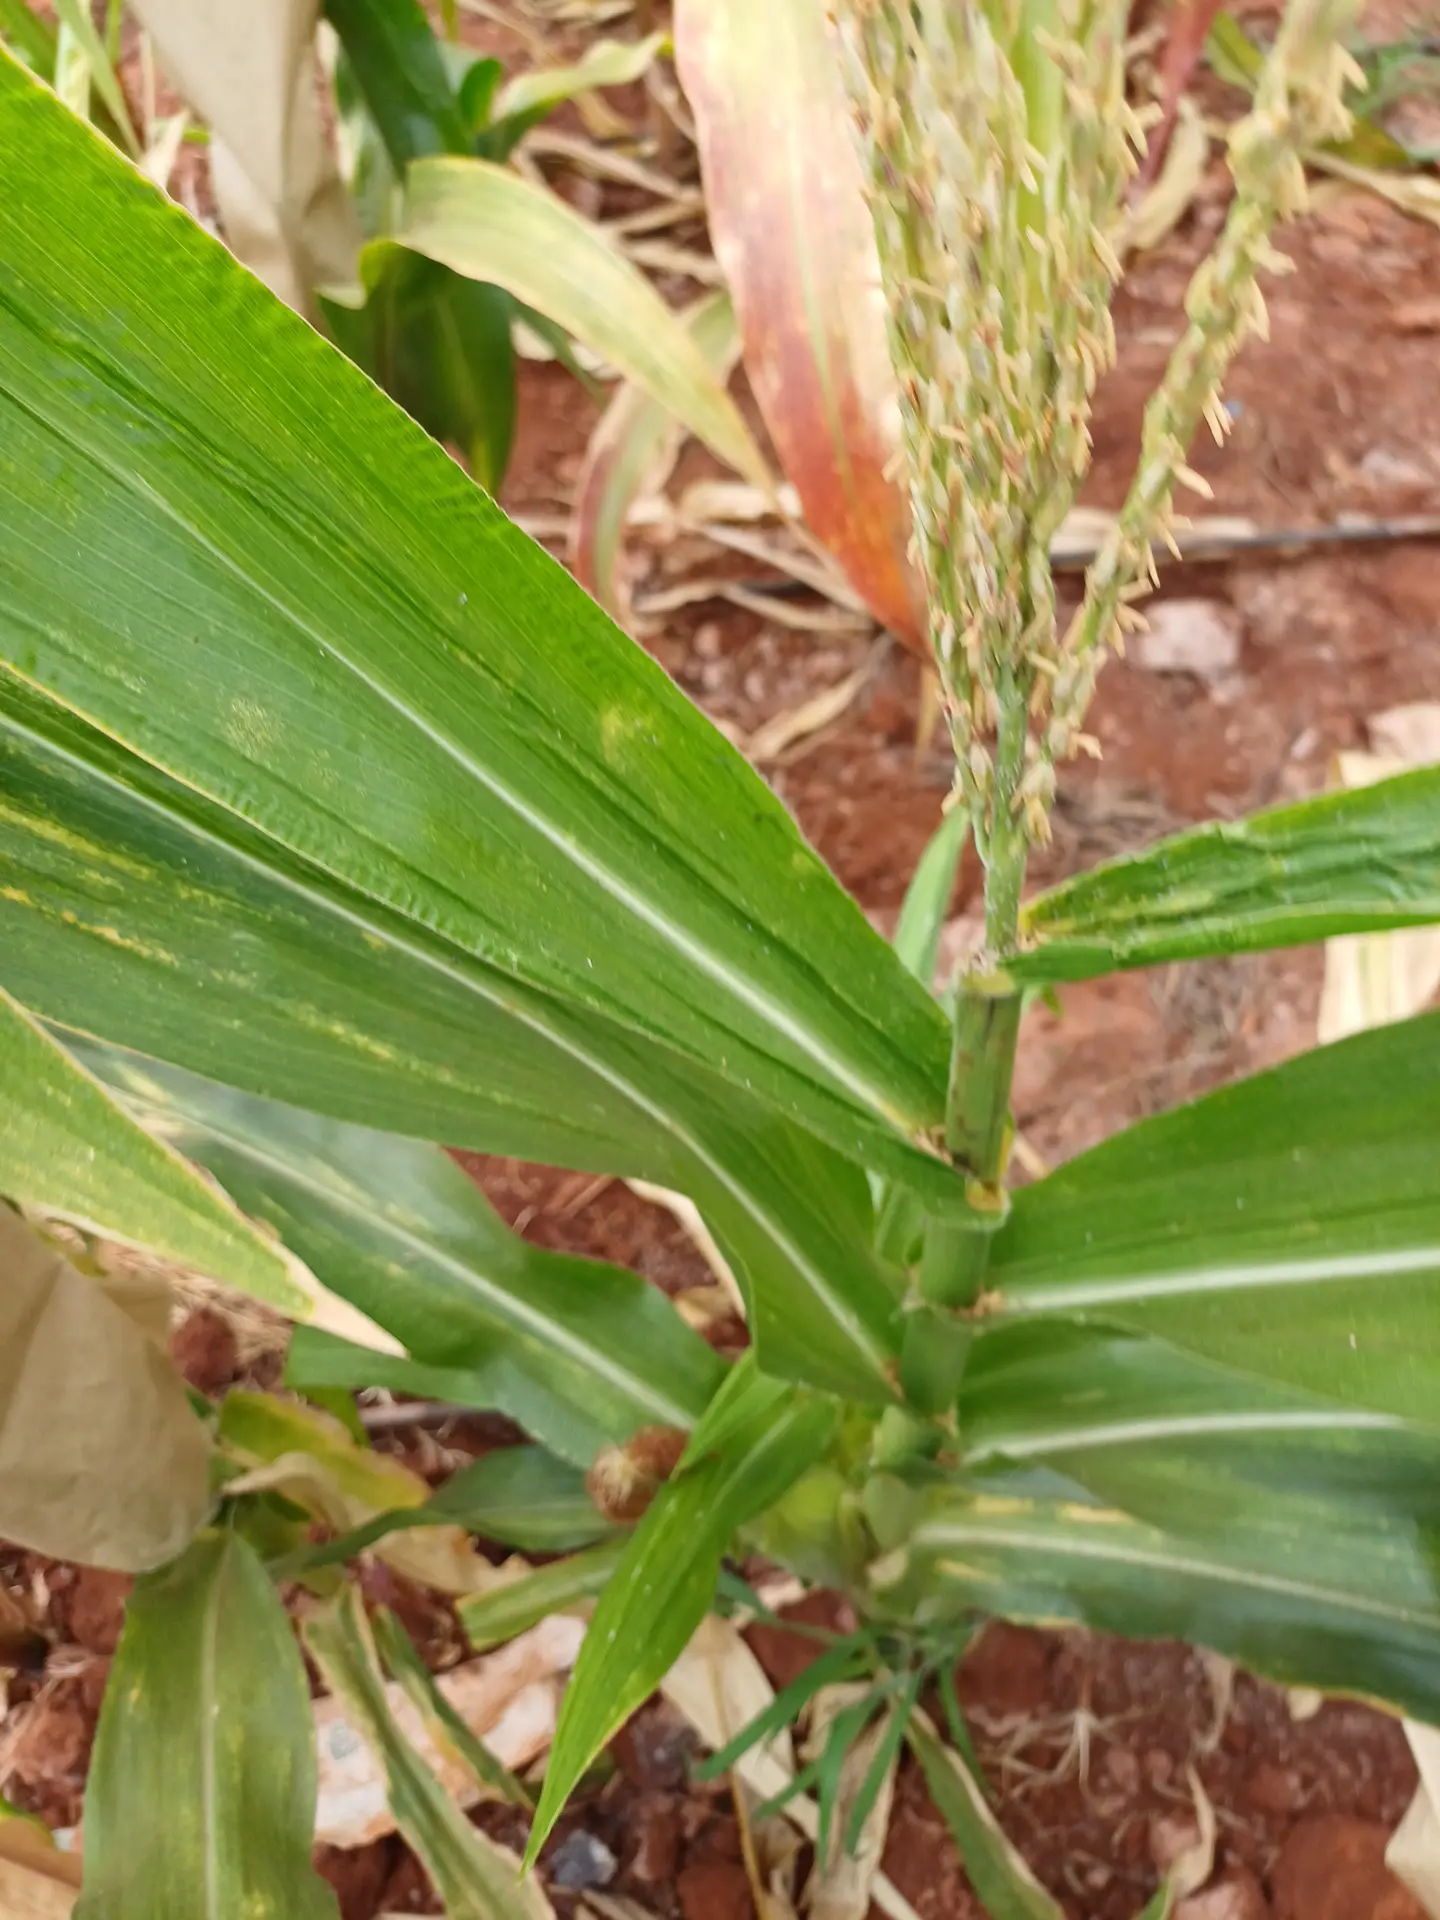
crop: maize
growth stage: flowering
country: Kenya
